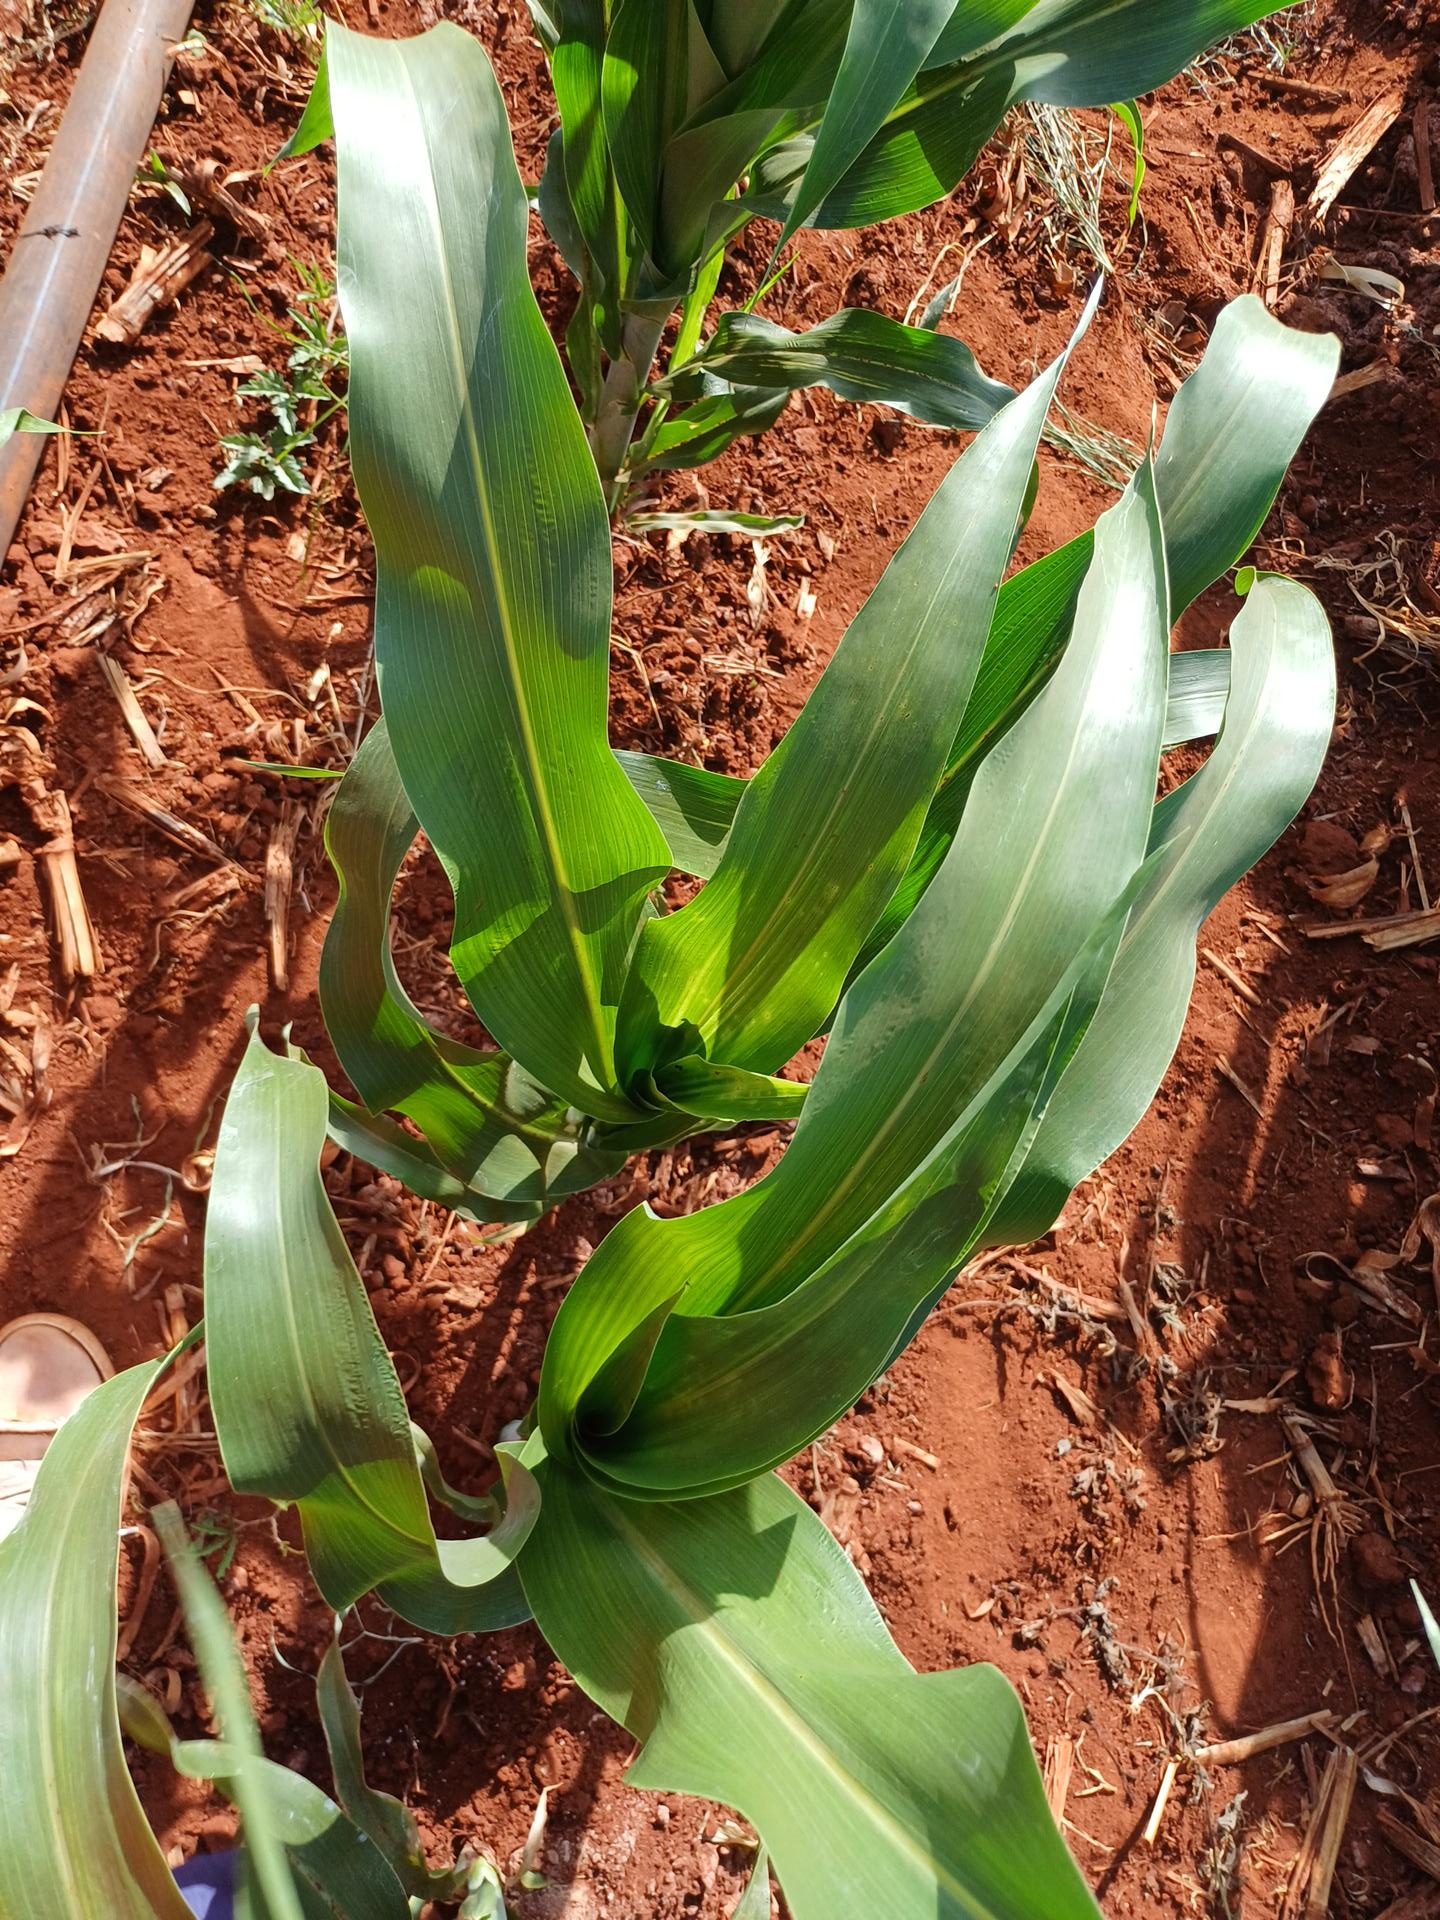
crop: sorghum
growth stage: vegetative
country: Kenya
